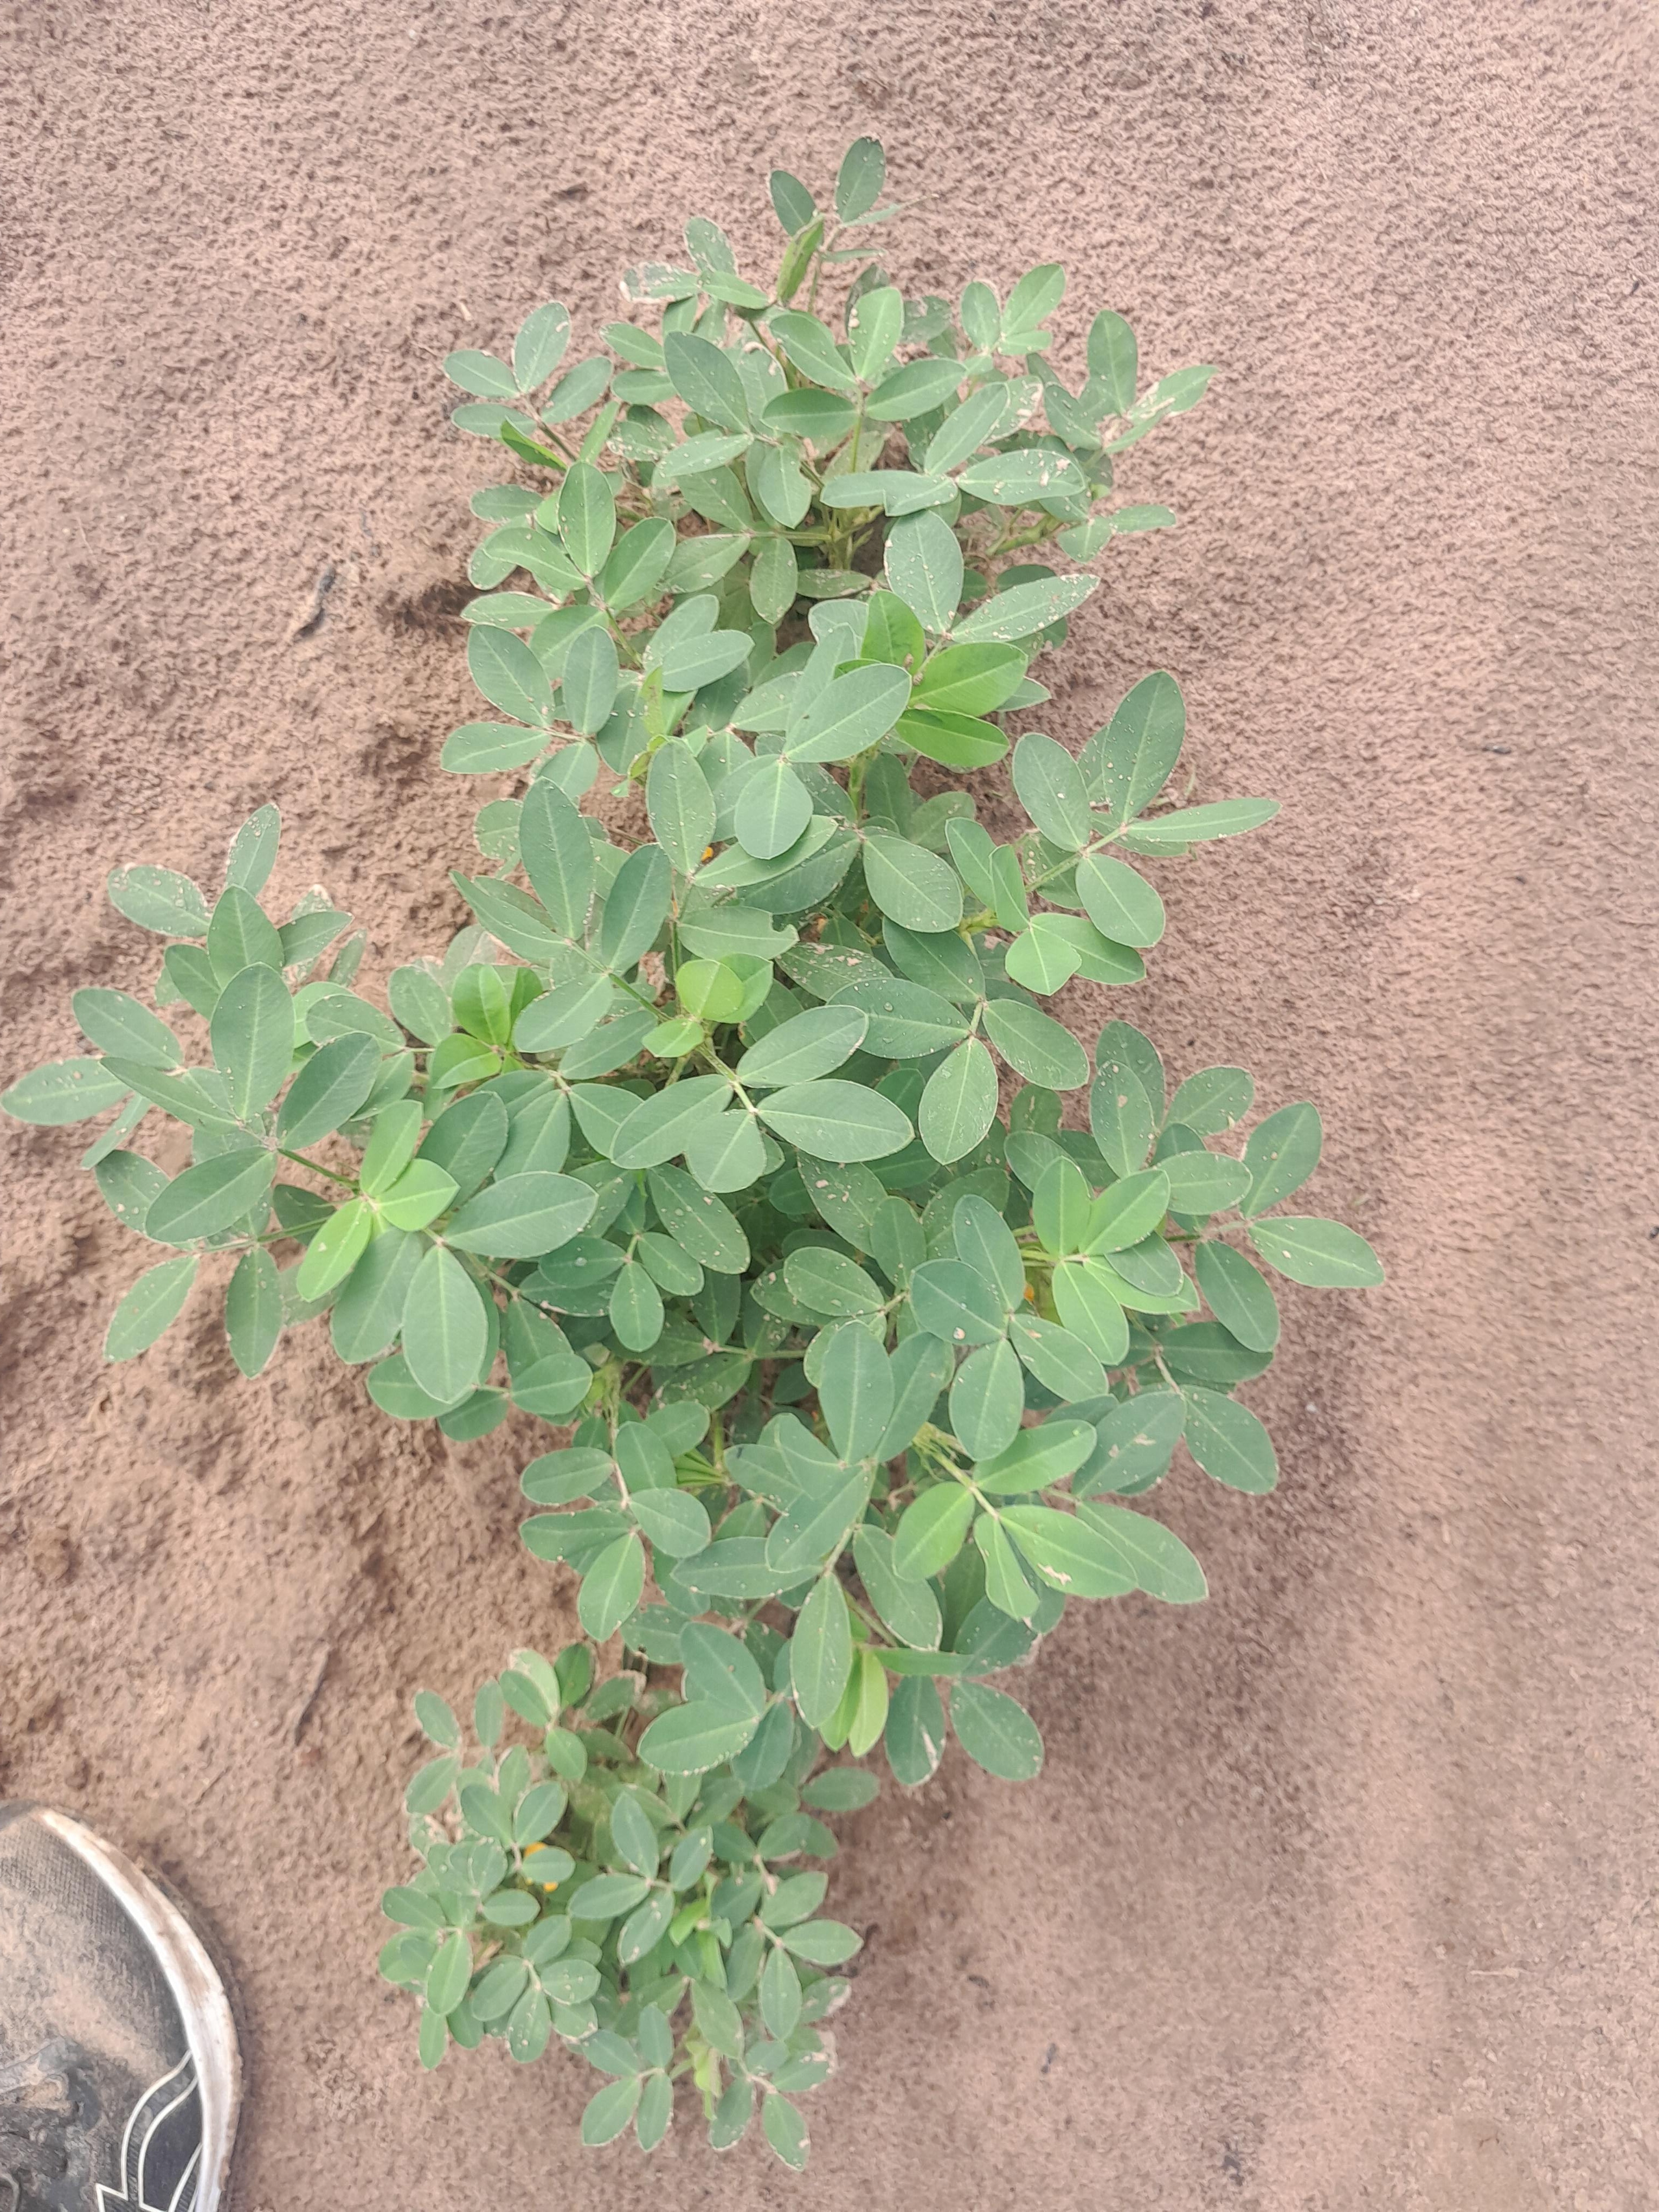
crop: groundnut
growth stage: flowering
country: Senegal
